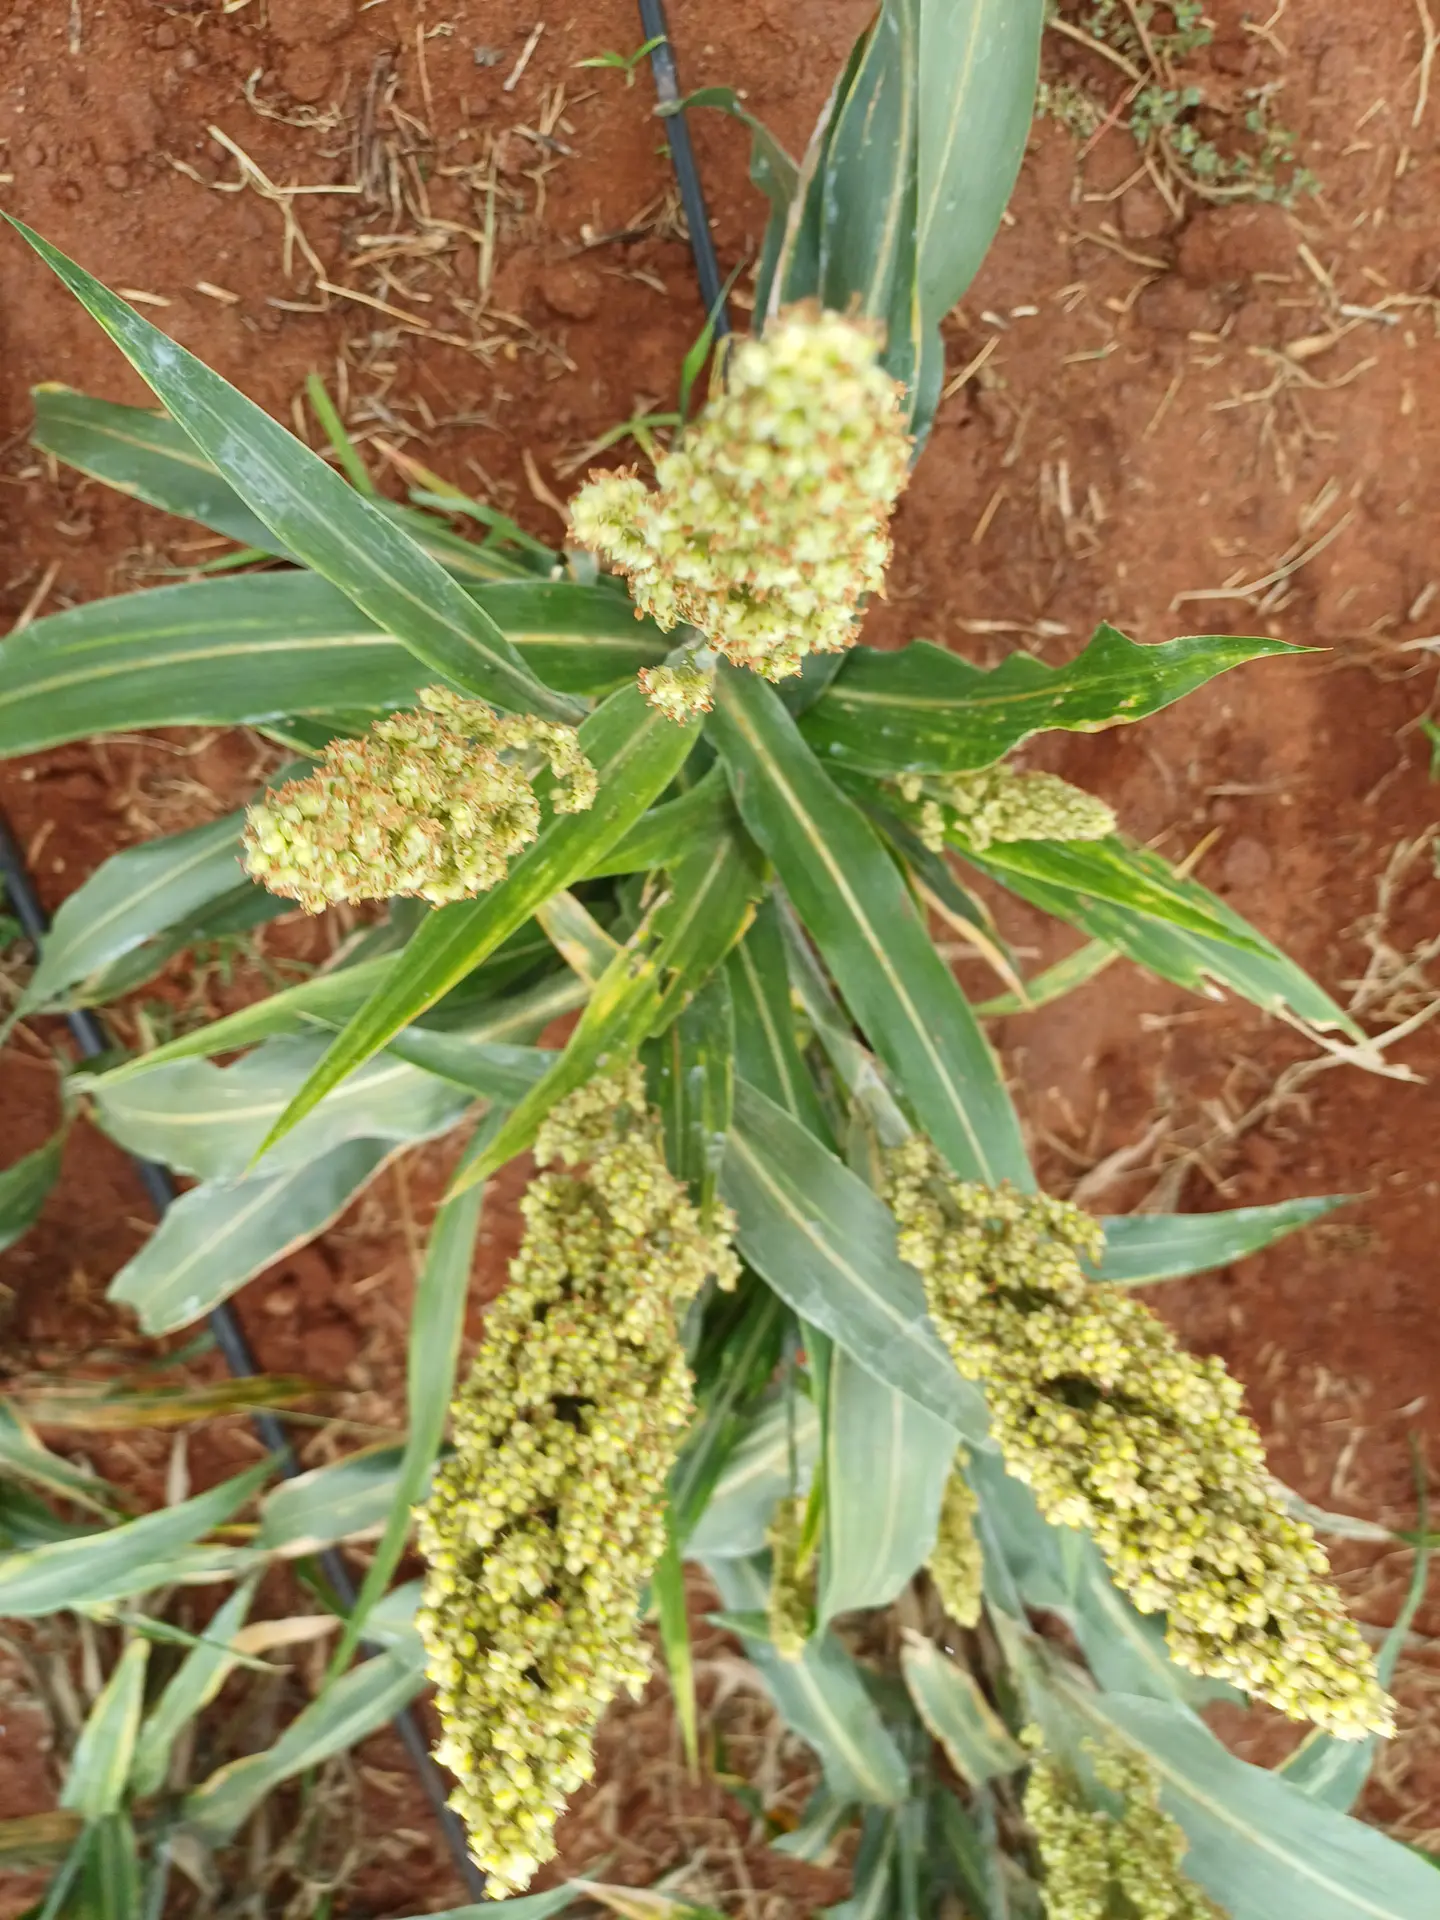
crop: sorghum
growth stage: filling grain
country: Kenya
